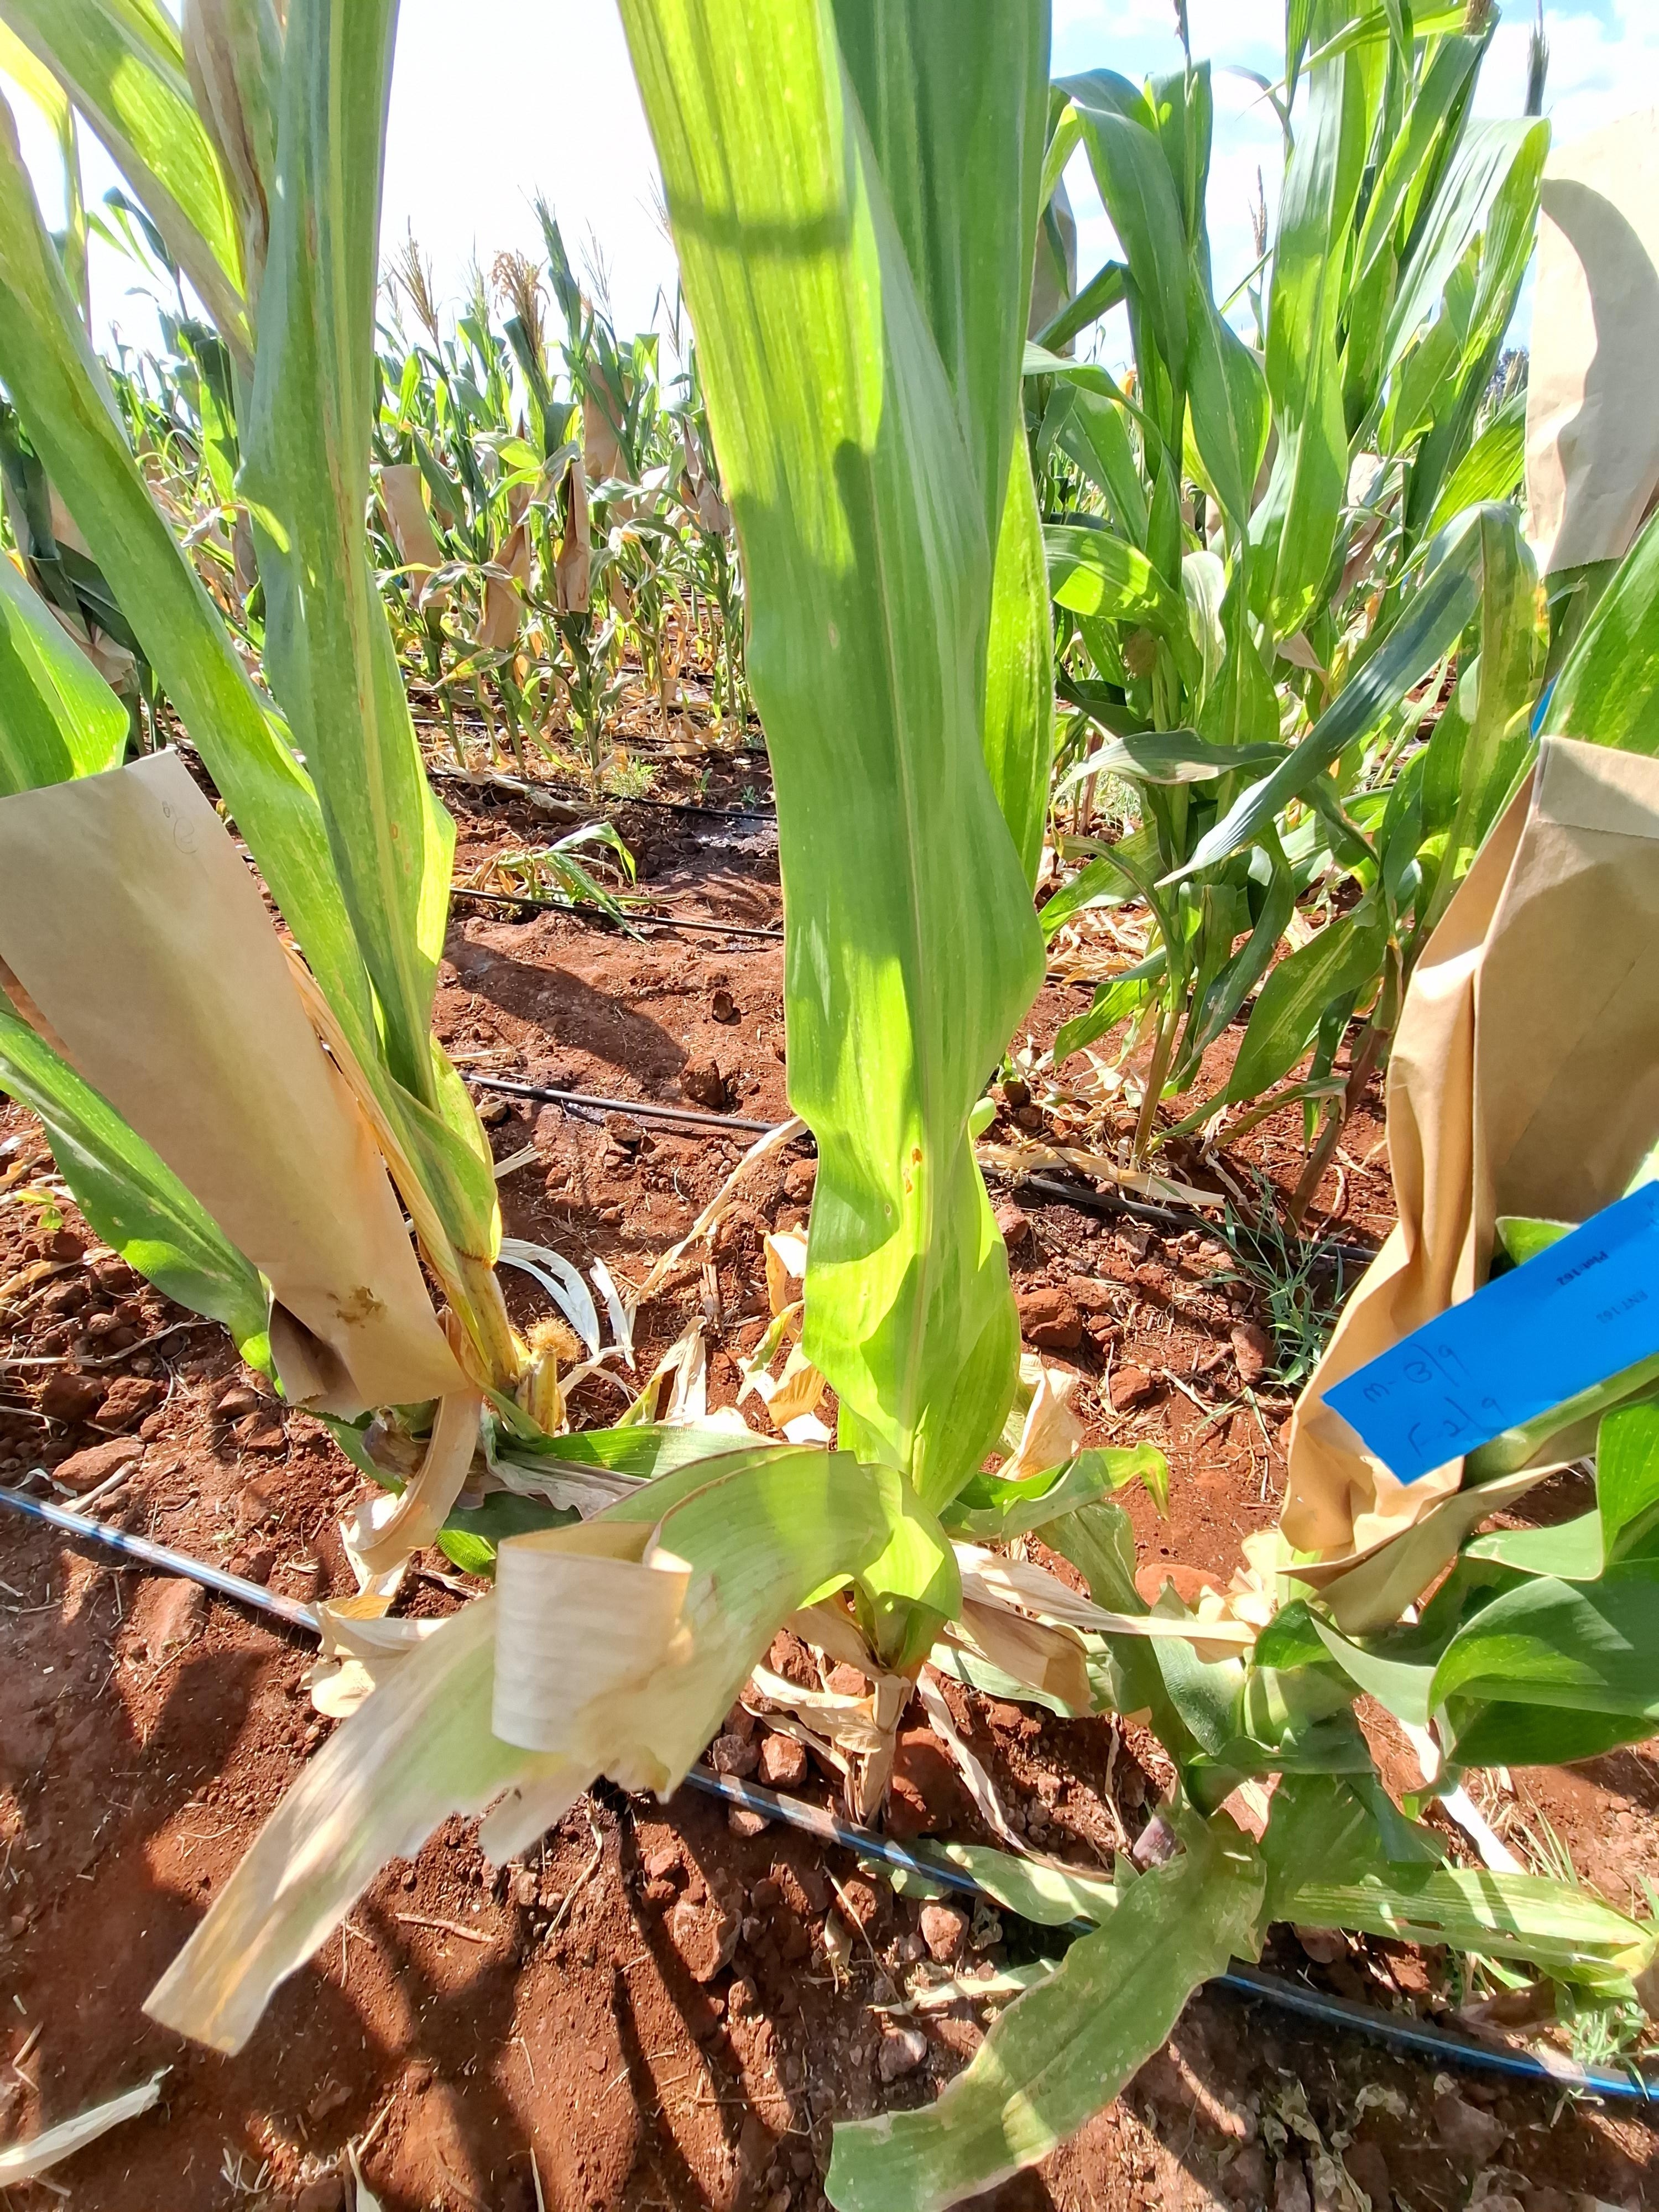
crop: maize
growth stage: flowering
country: Kenya
